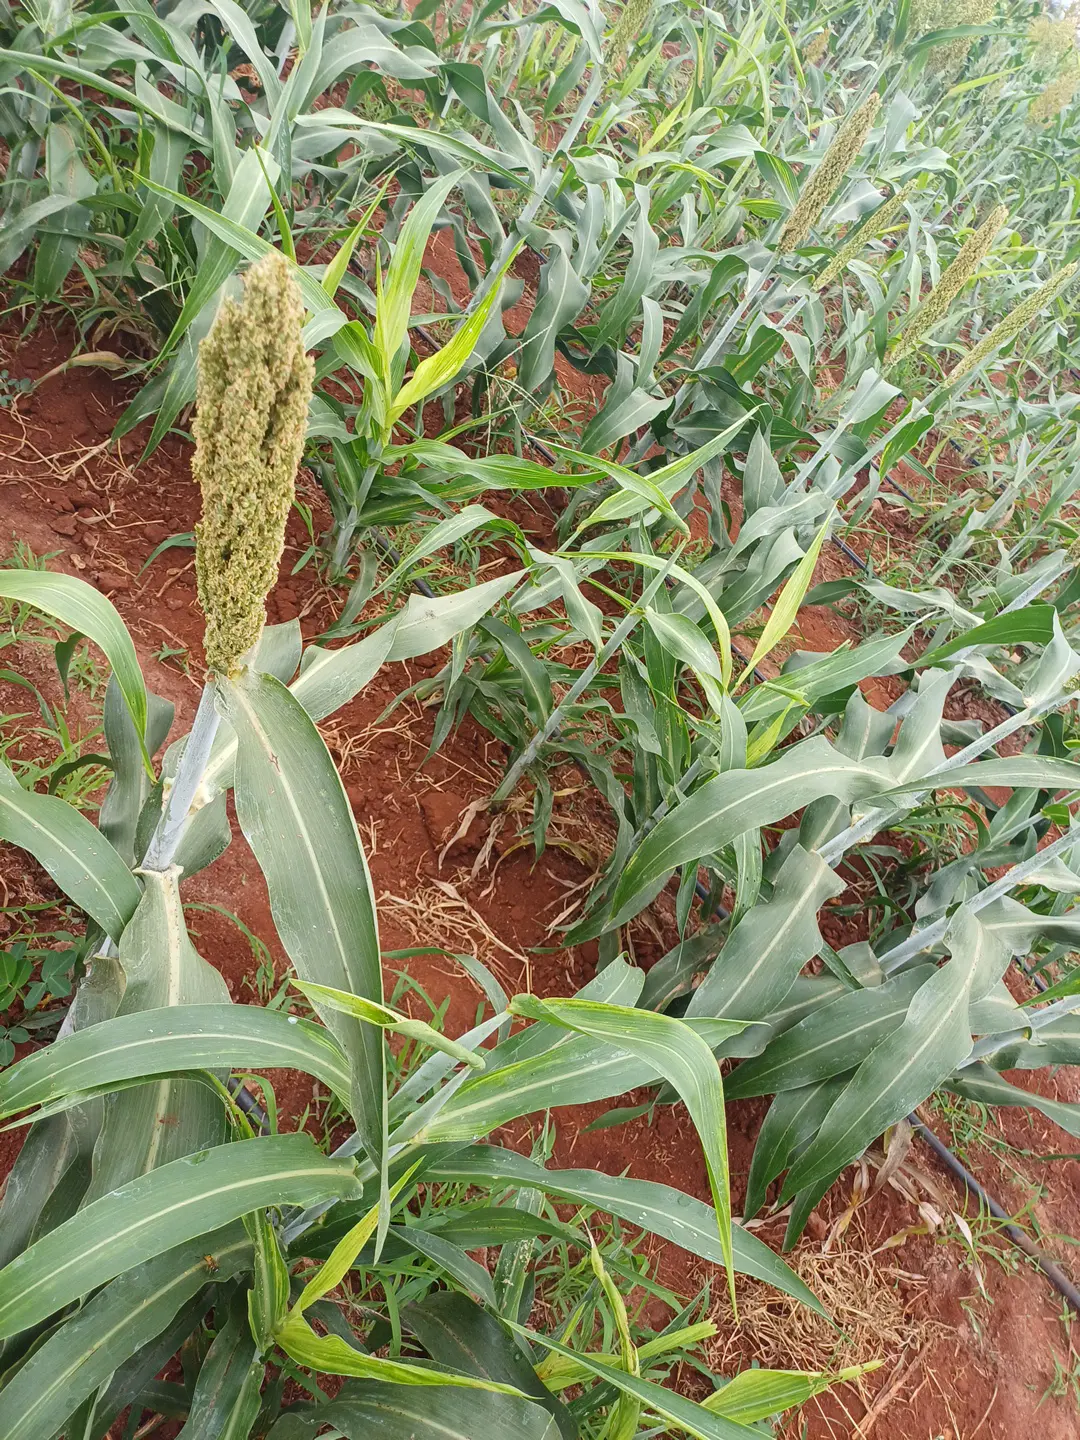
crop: sorghum
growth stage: flowering
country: Kenya
